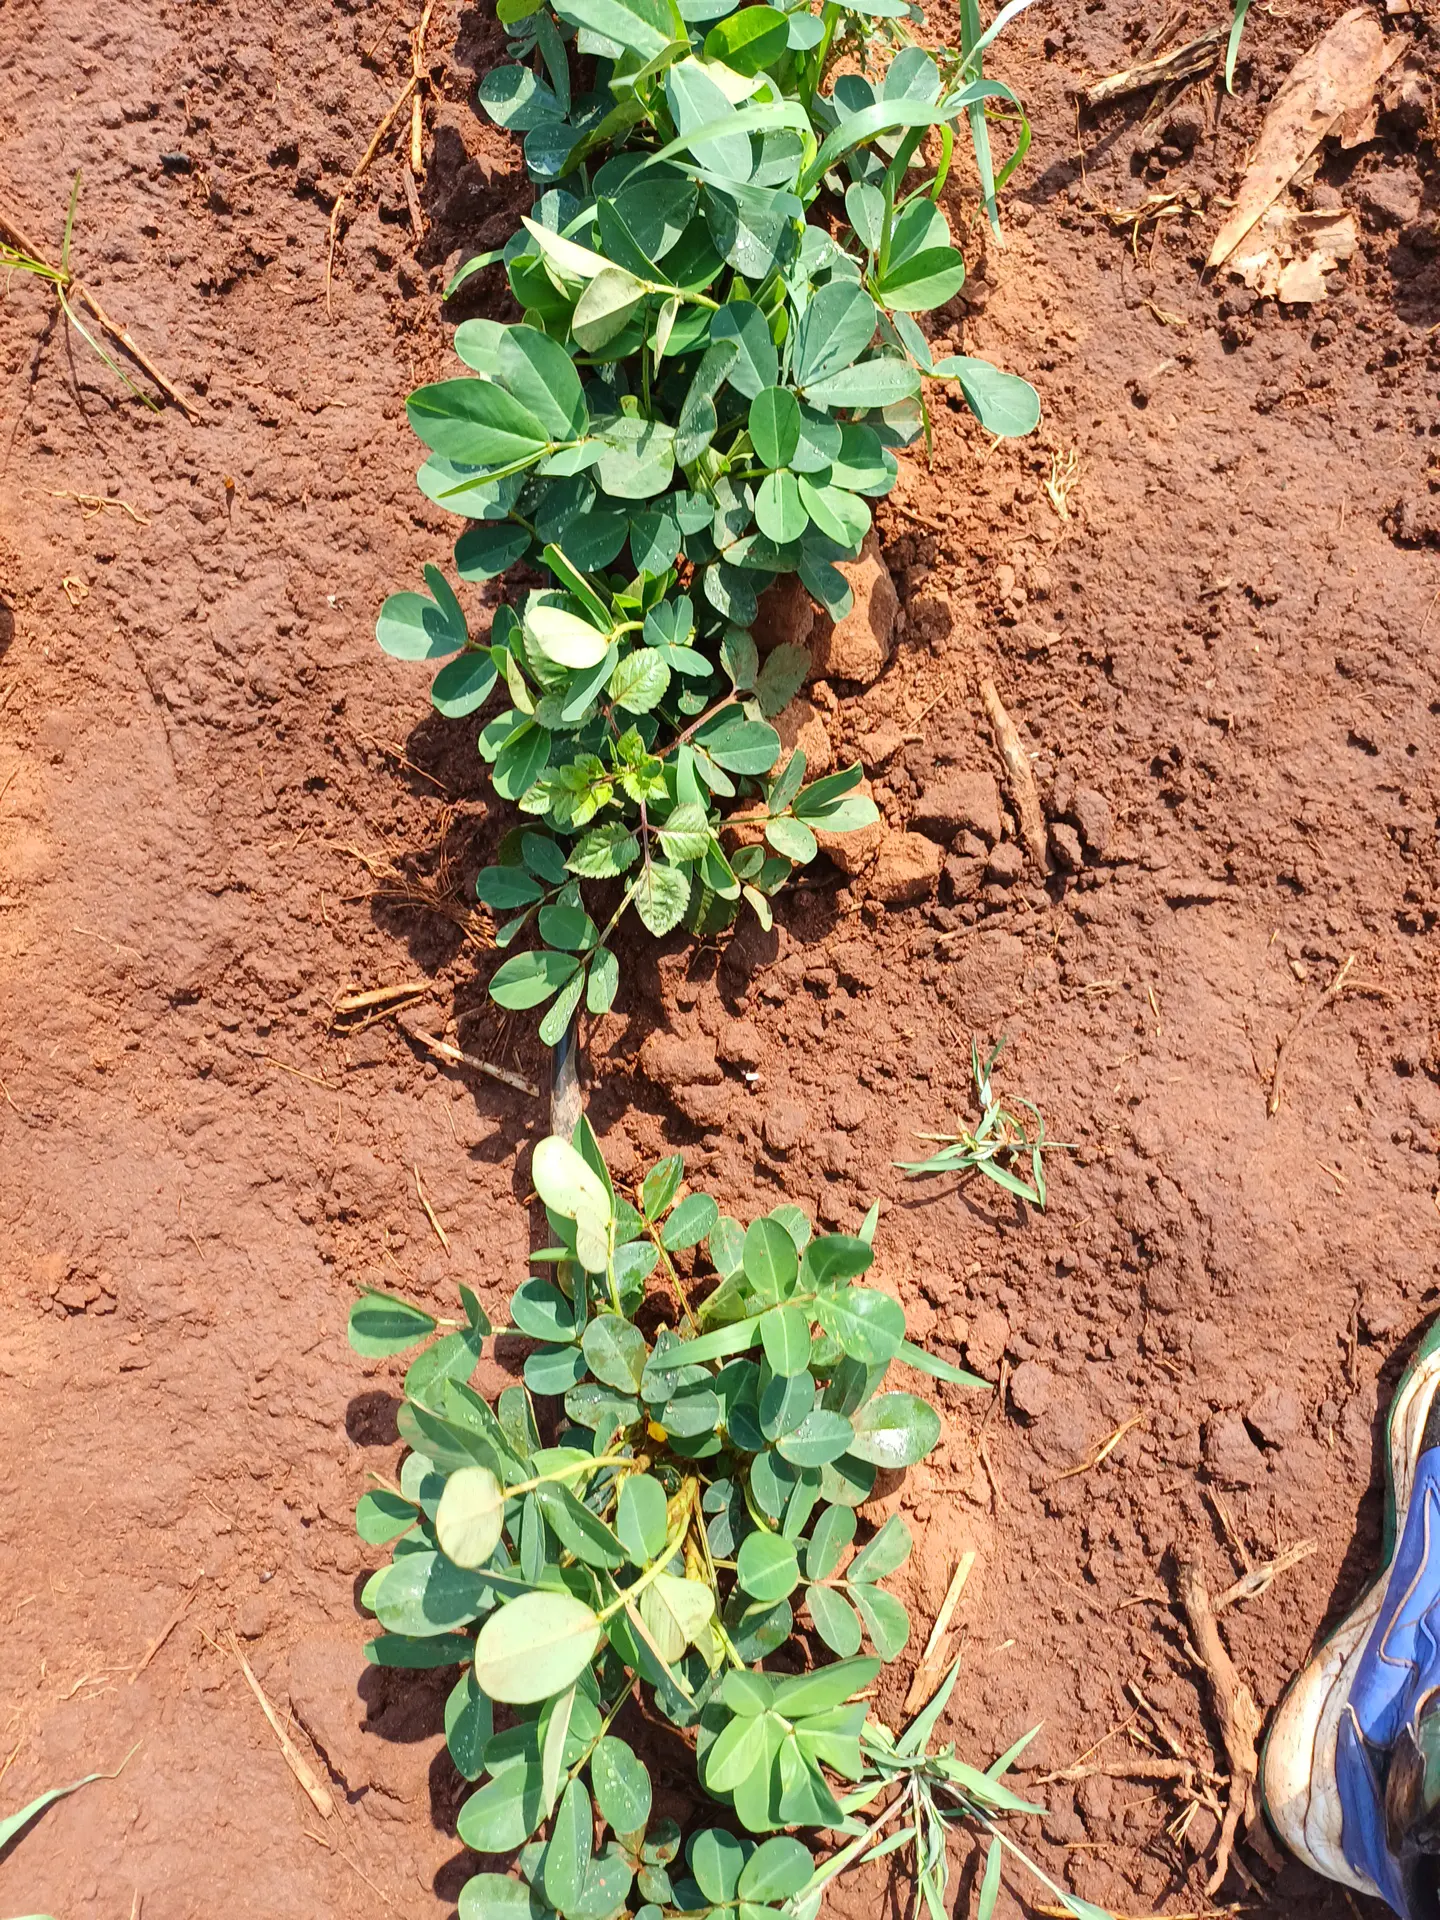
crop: groundnut
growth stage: vegetative
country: Kenya
